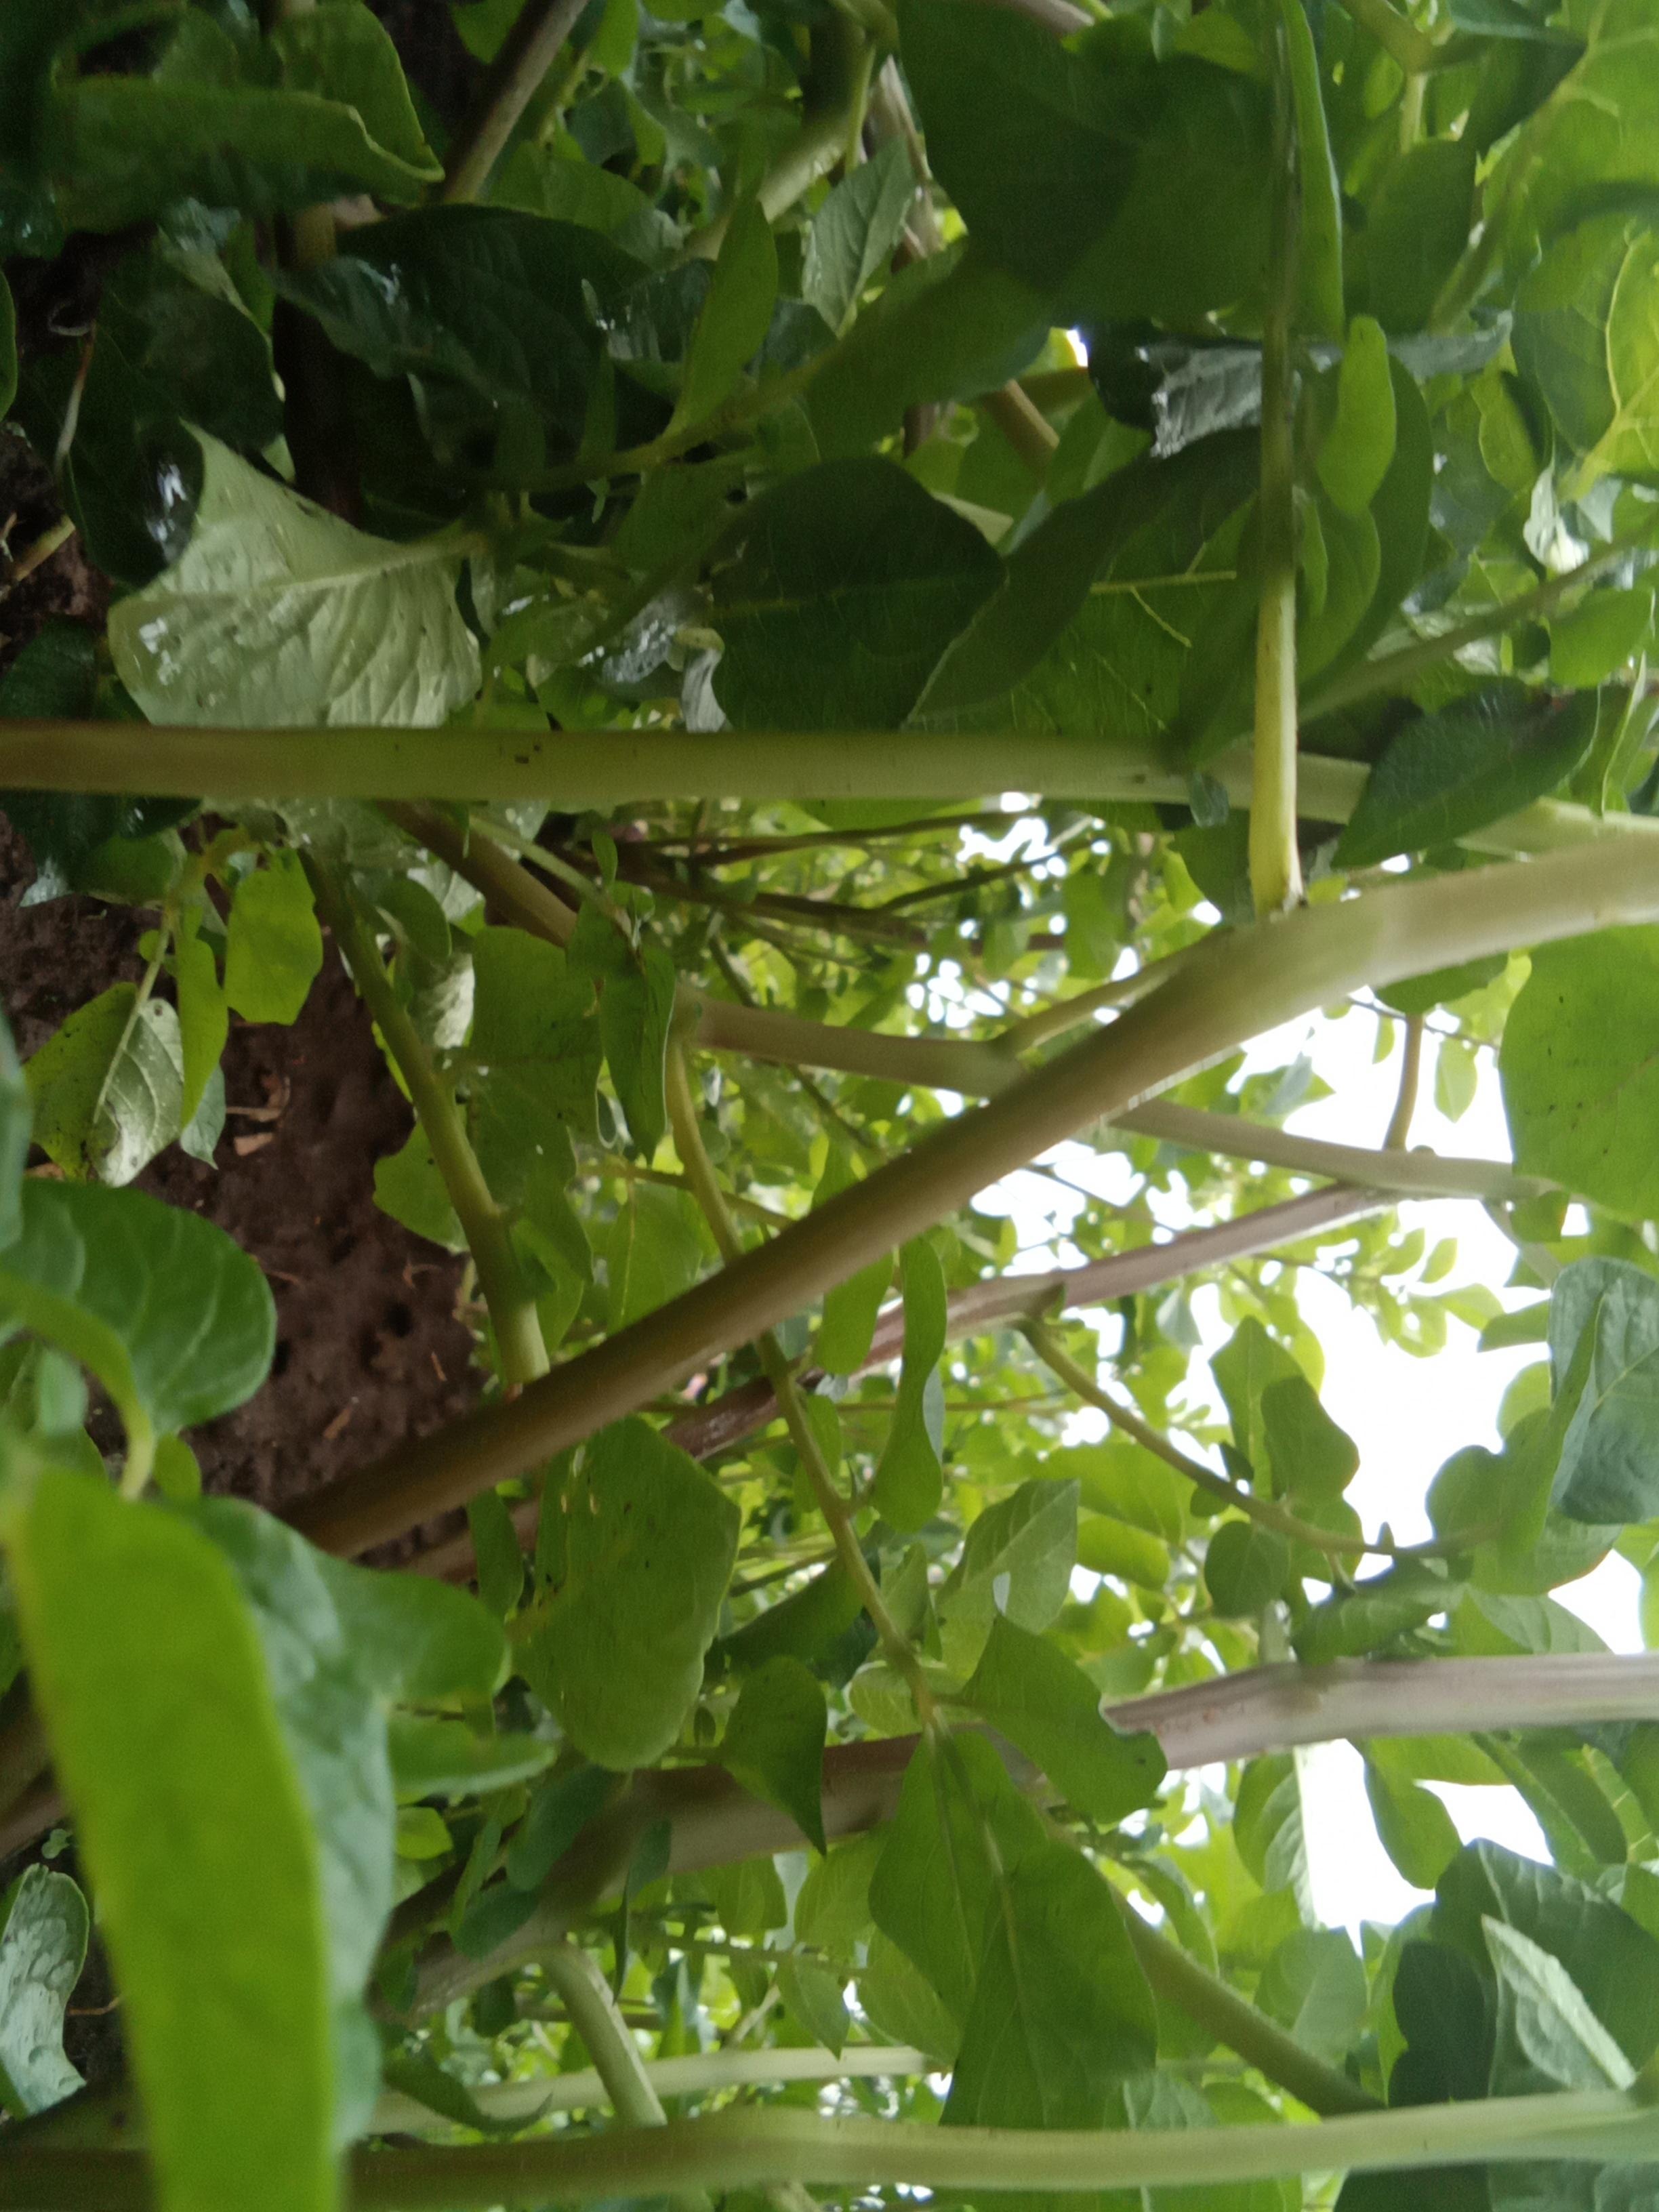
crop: potato
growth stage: vegetative
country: Kenya
